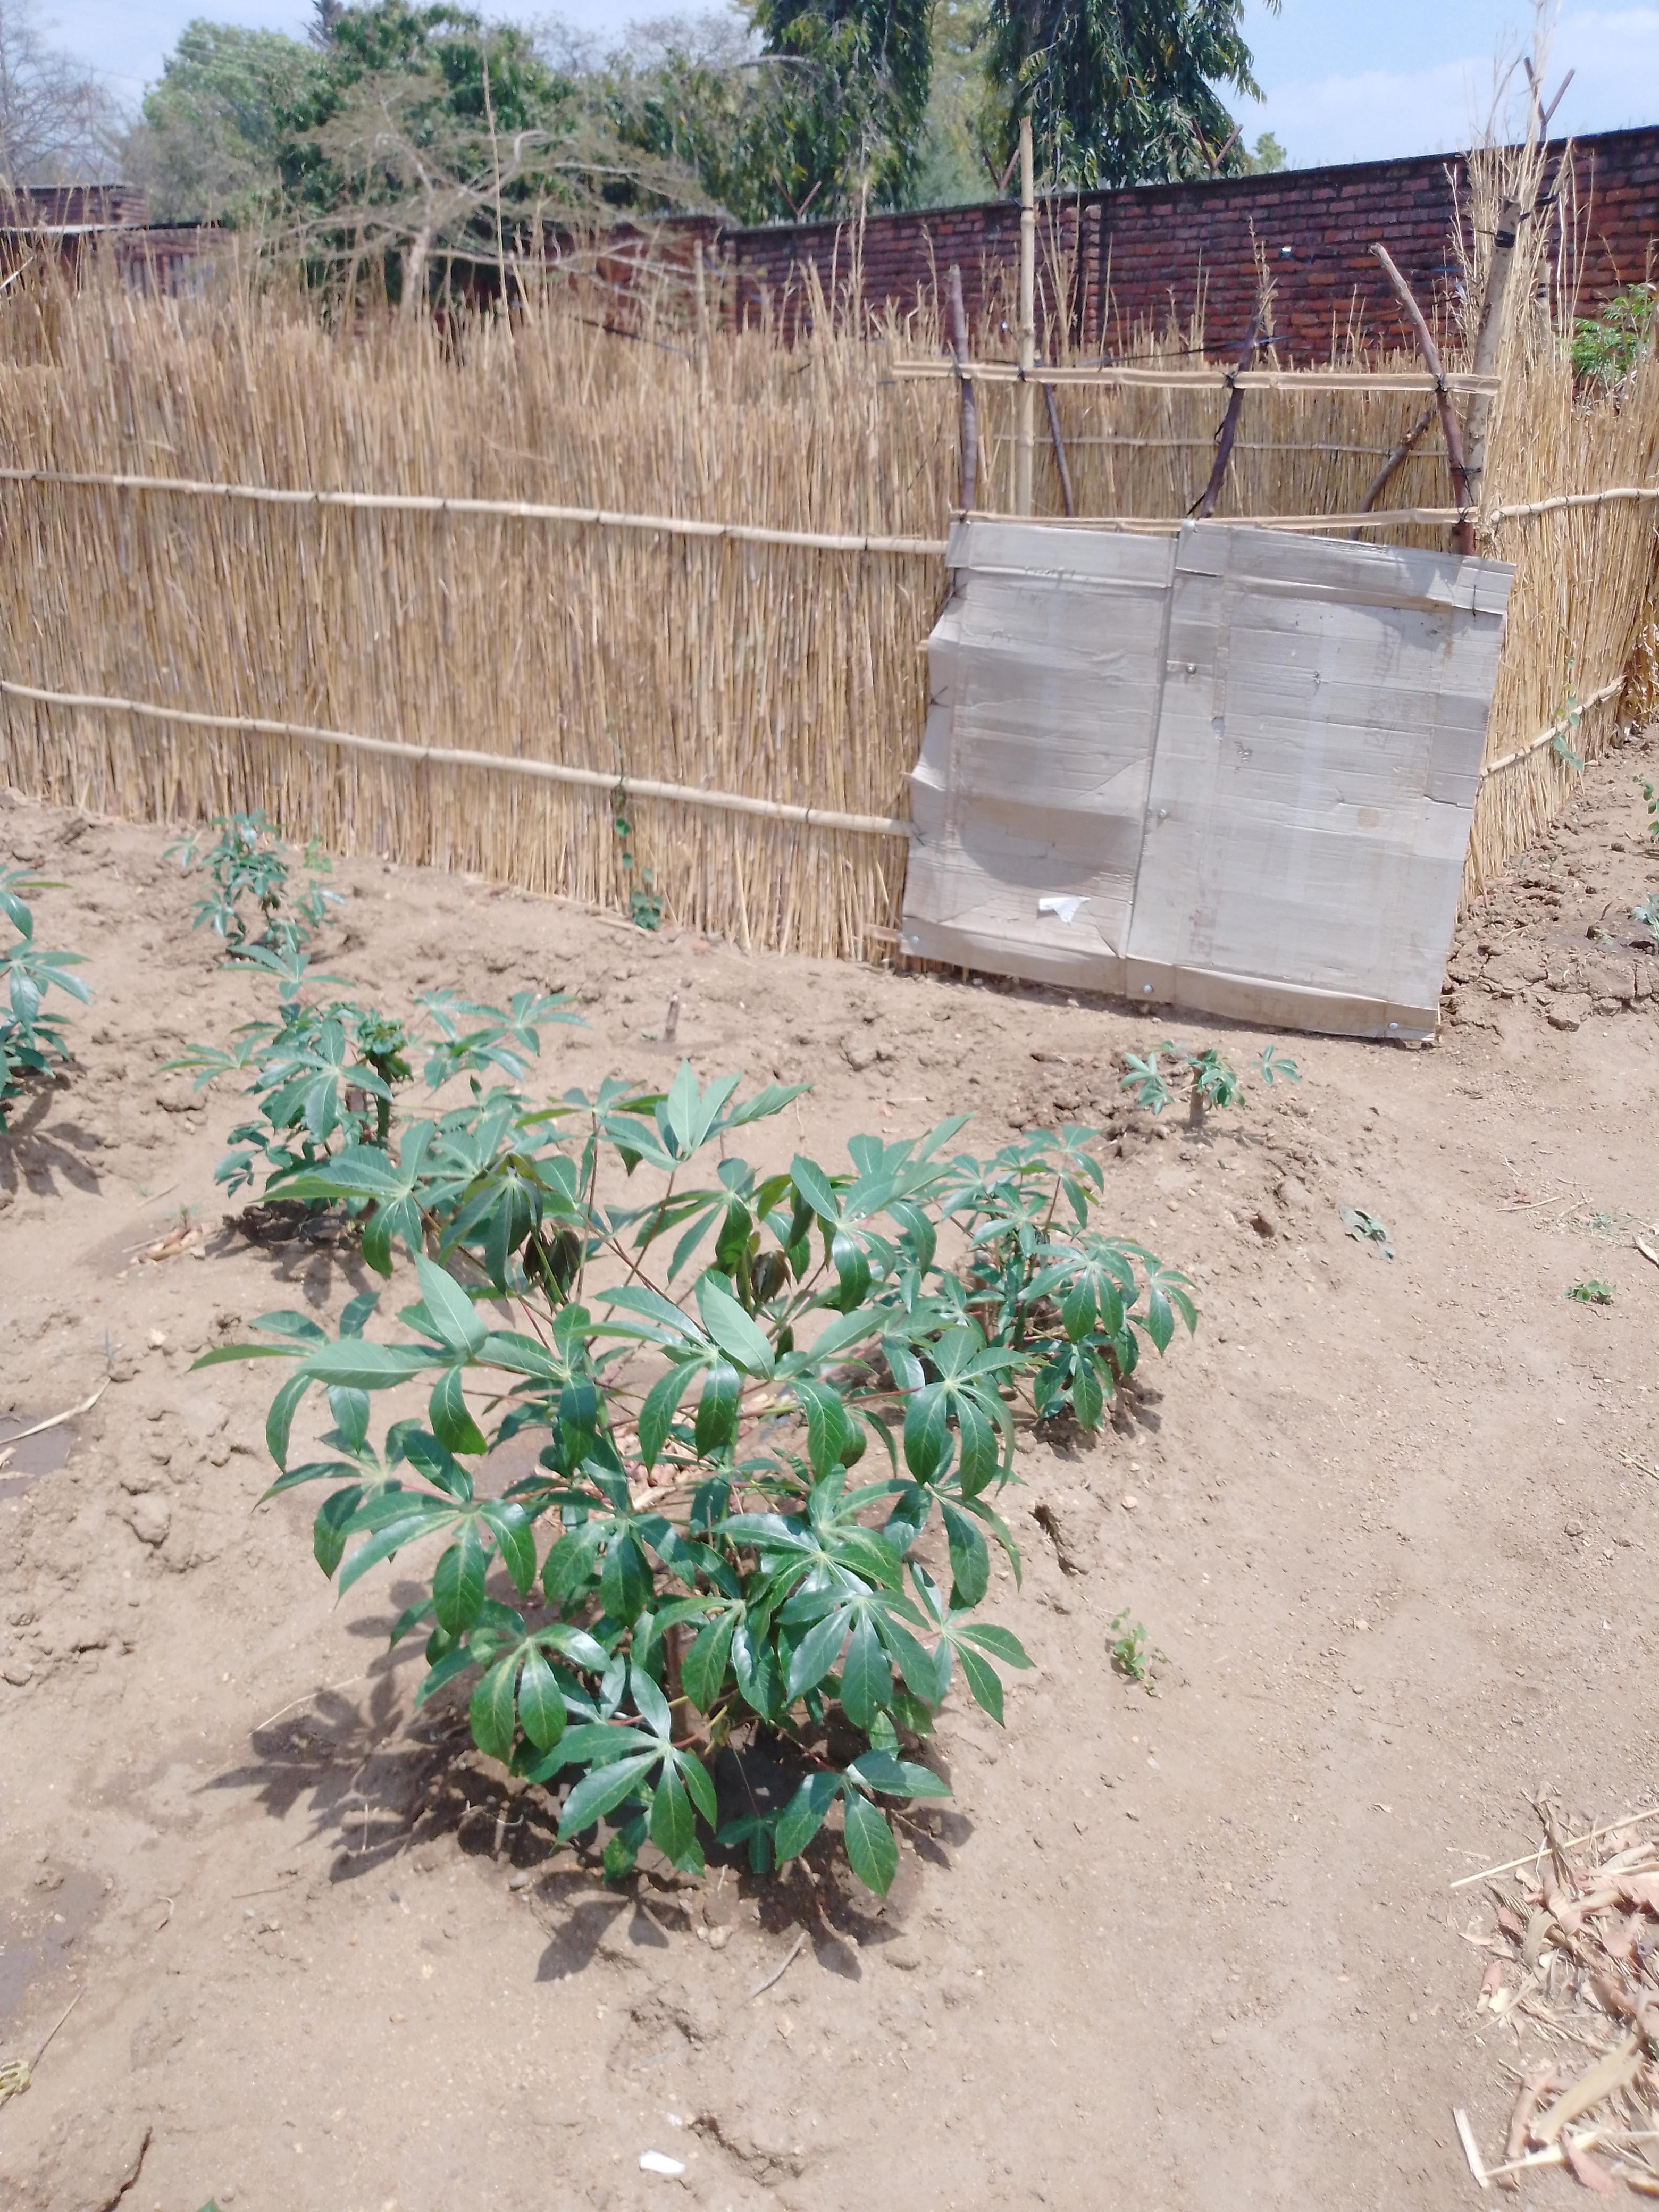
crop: cassava
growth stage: vegetative
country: Malawi
